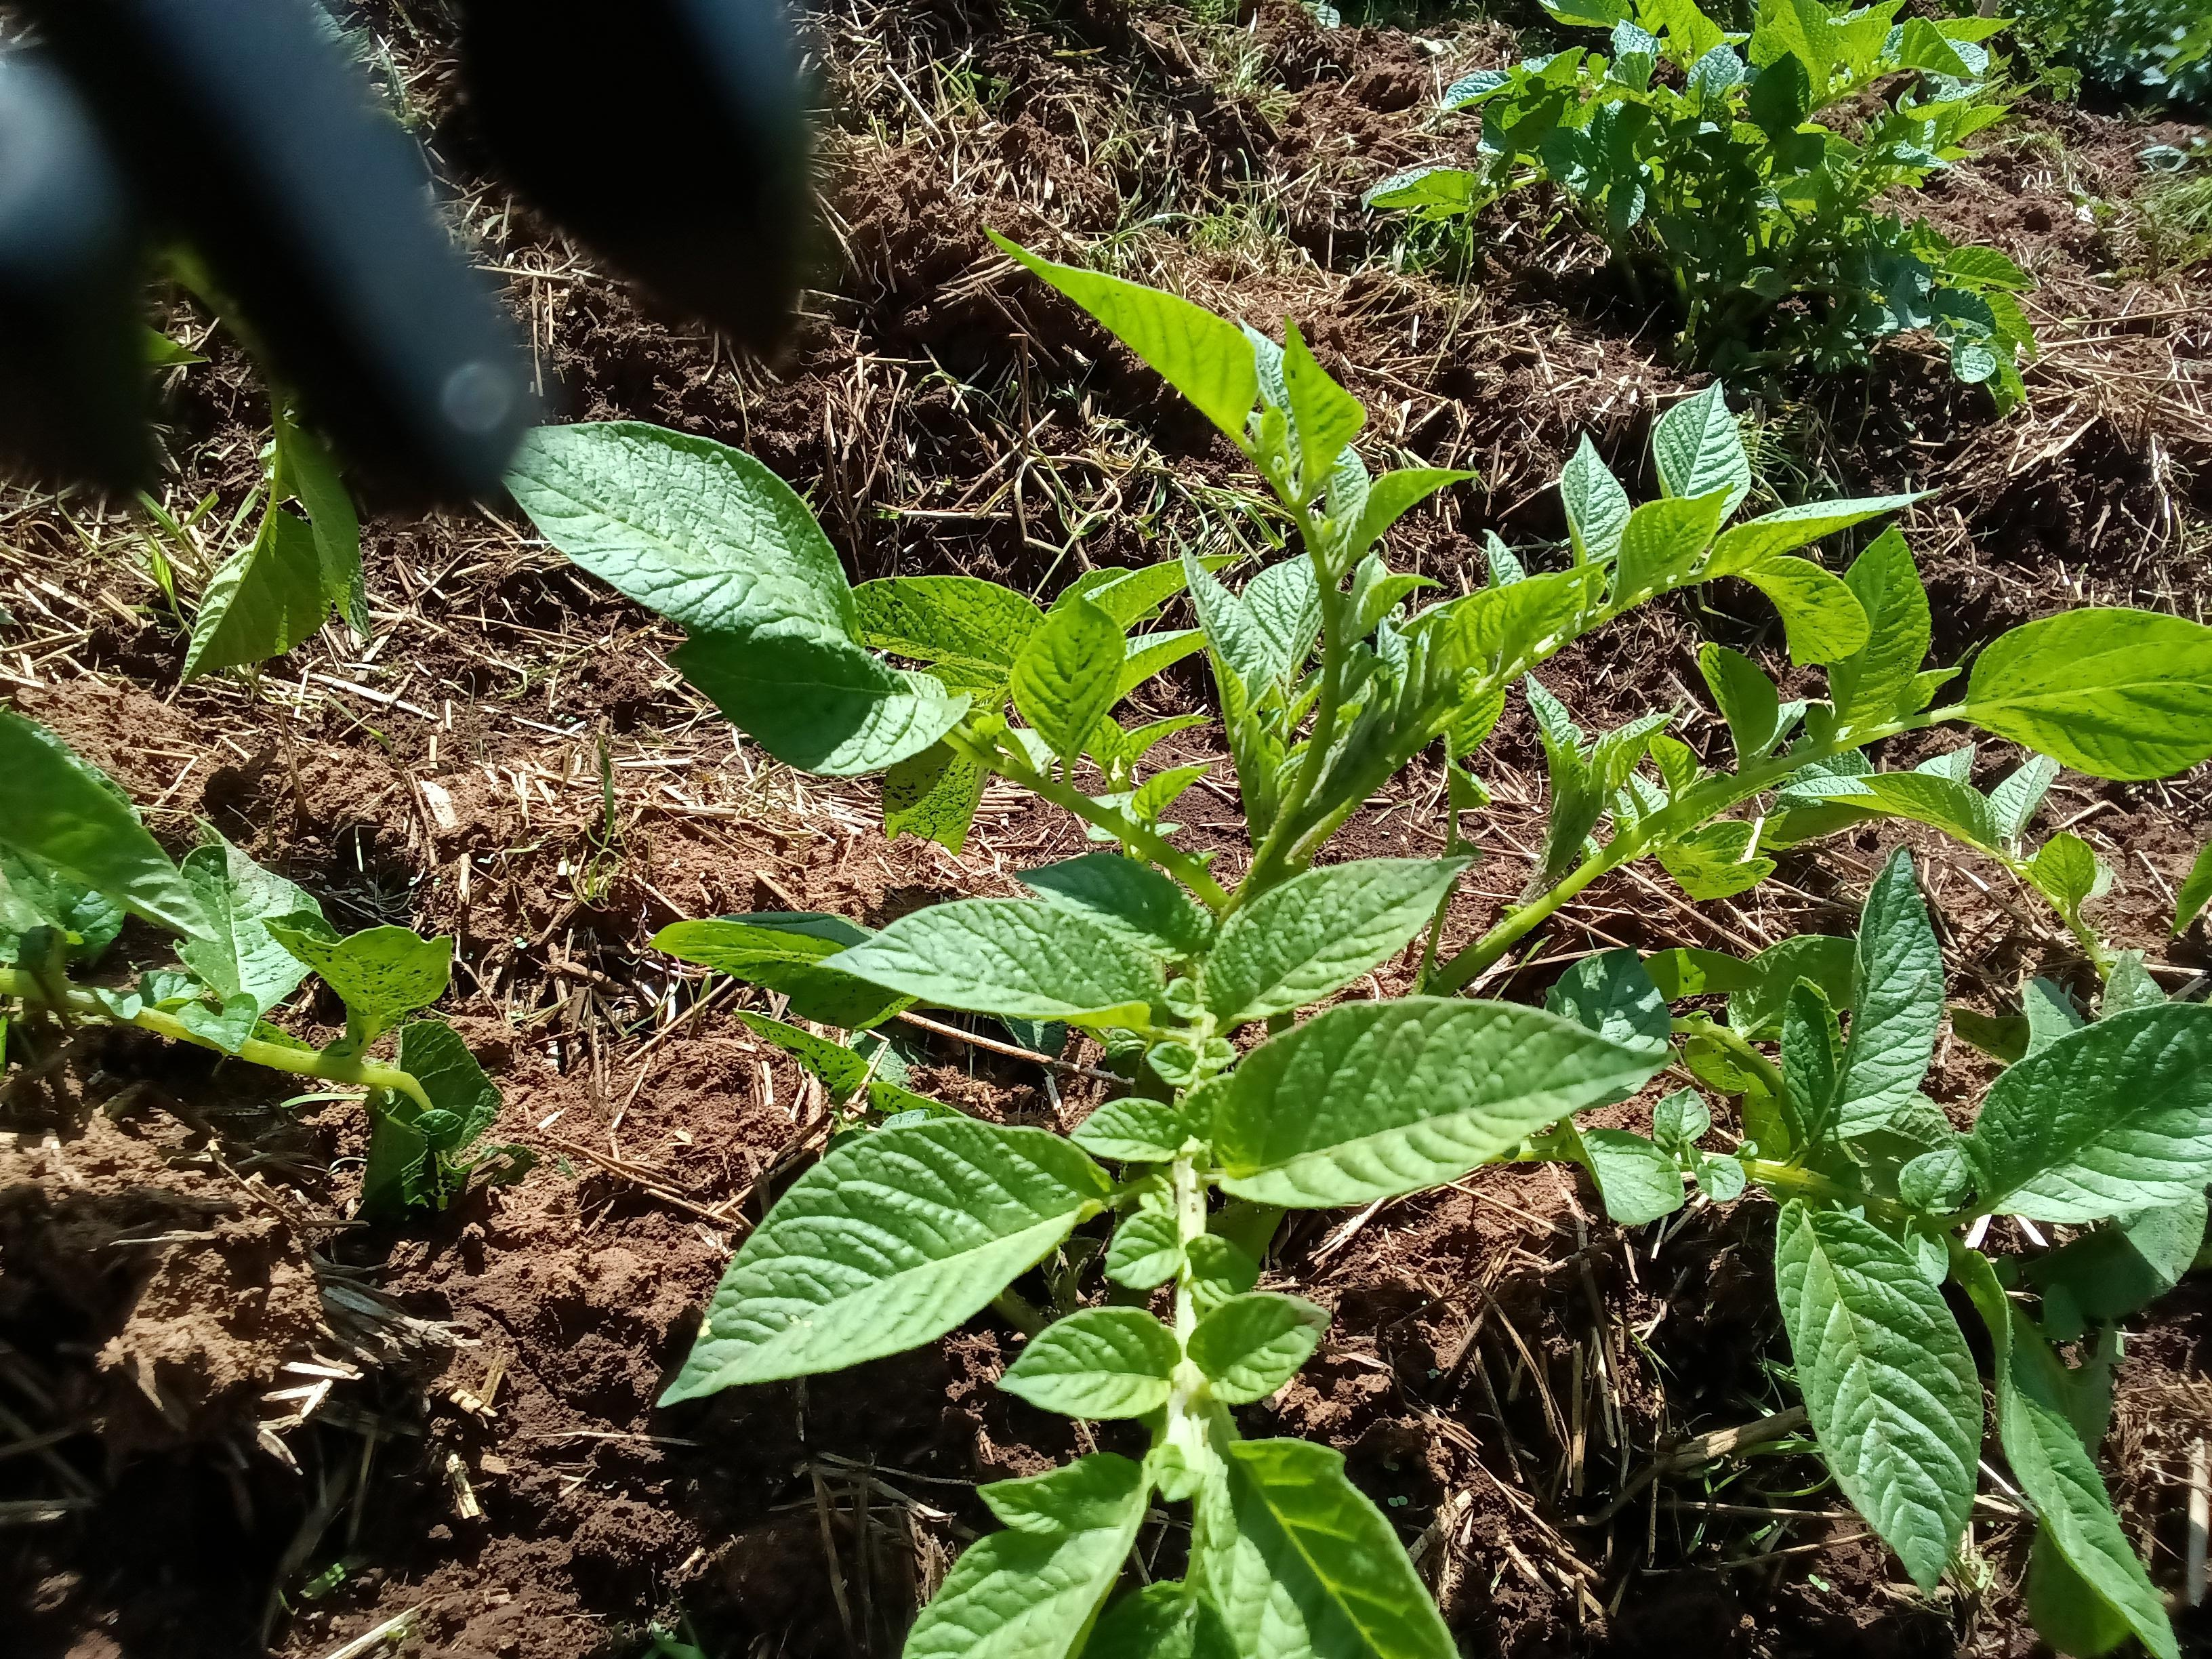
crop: potato
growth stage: vegetative
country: Kenya
